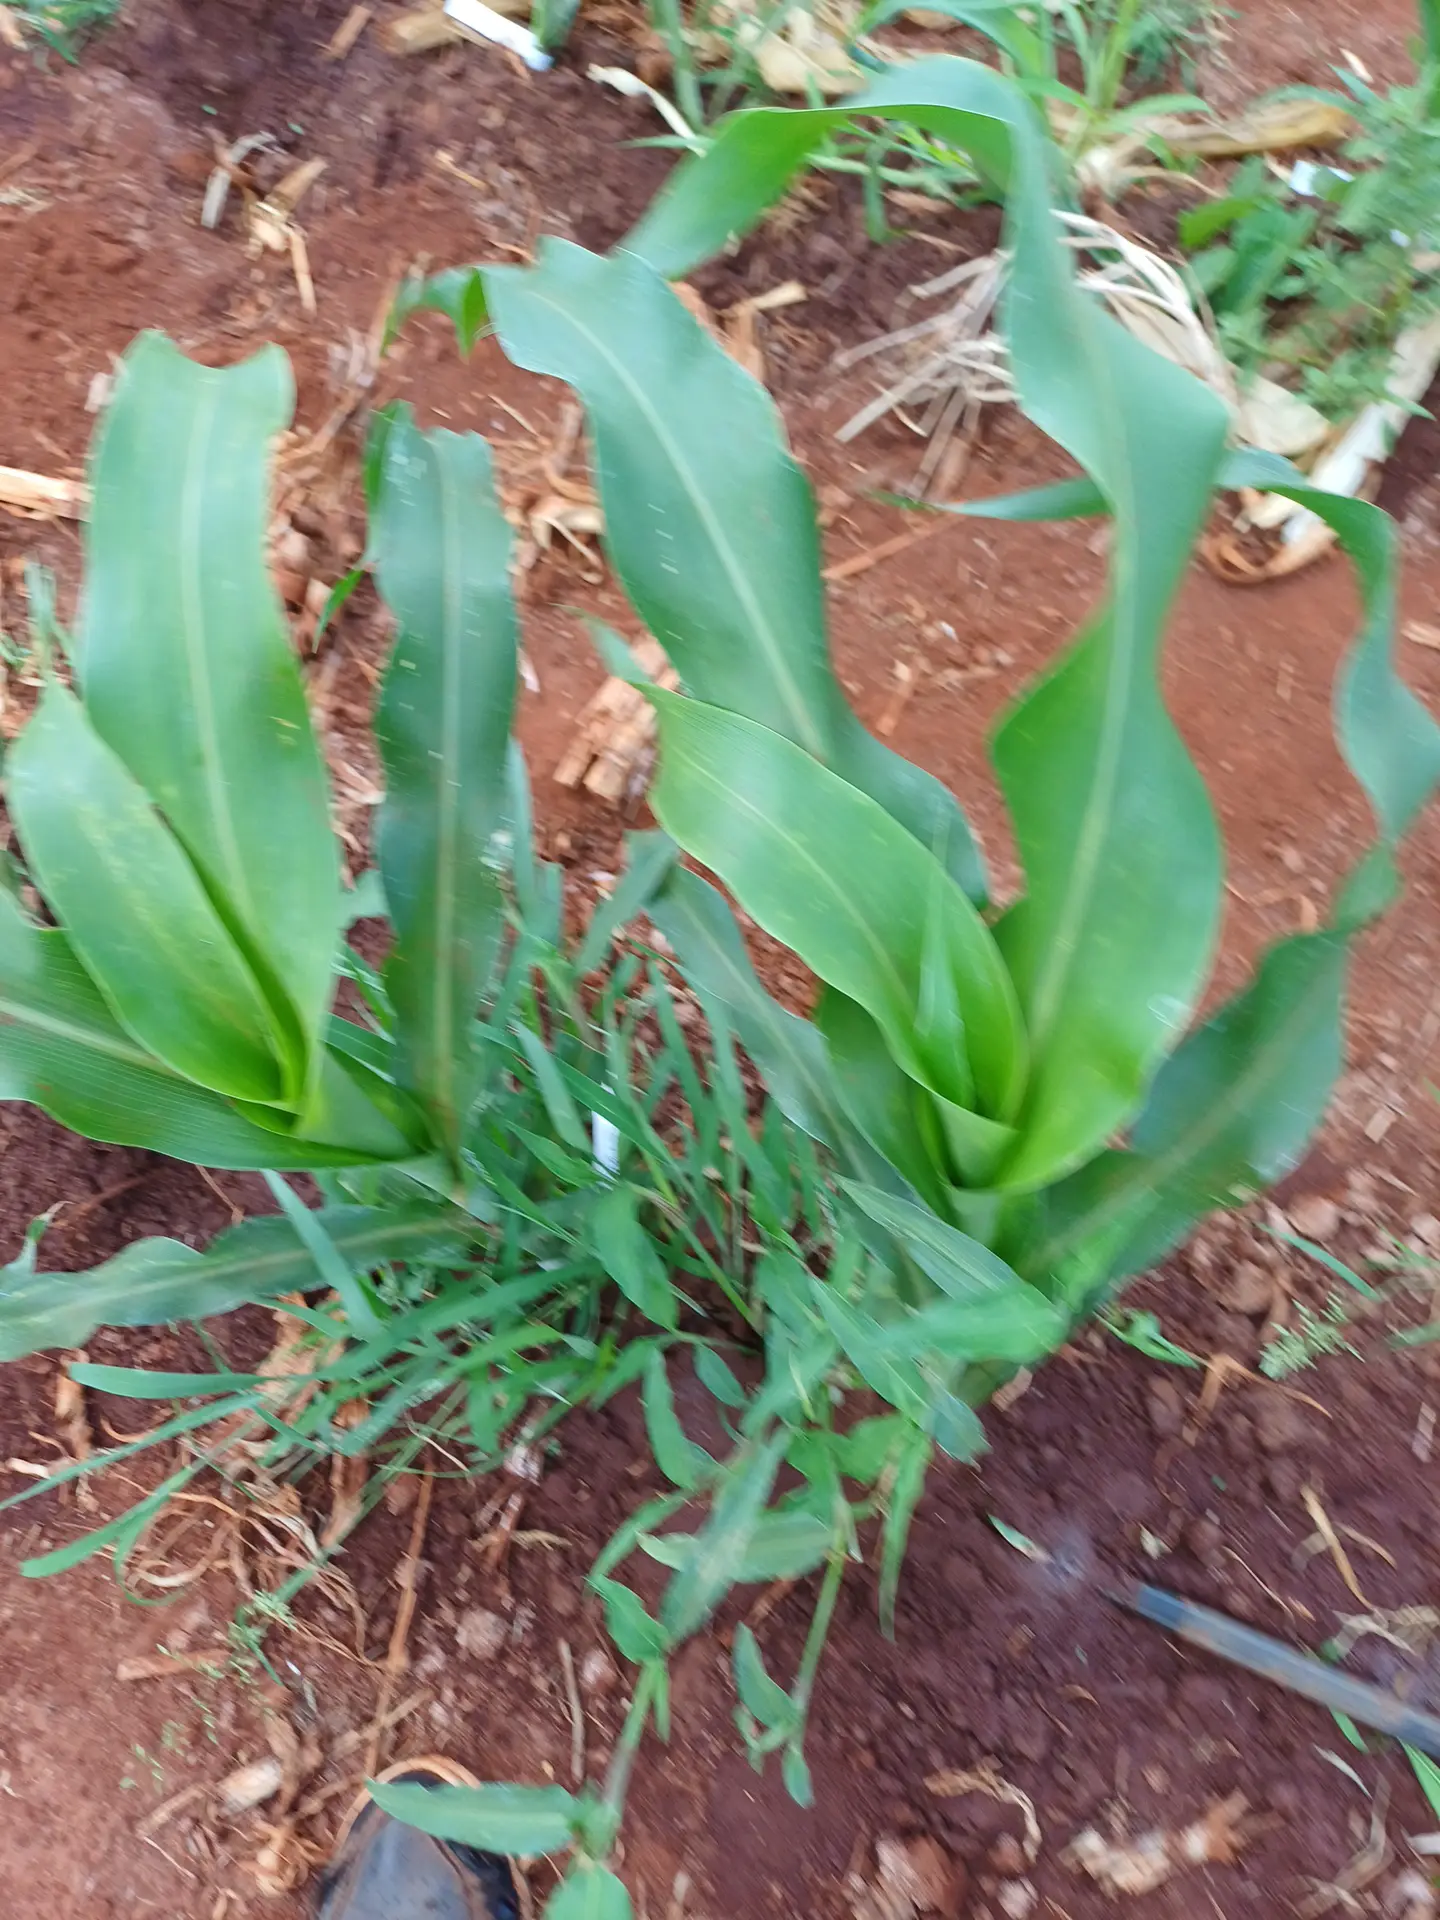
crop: sorghum
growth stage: vegetative
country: Kenya
